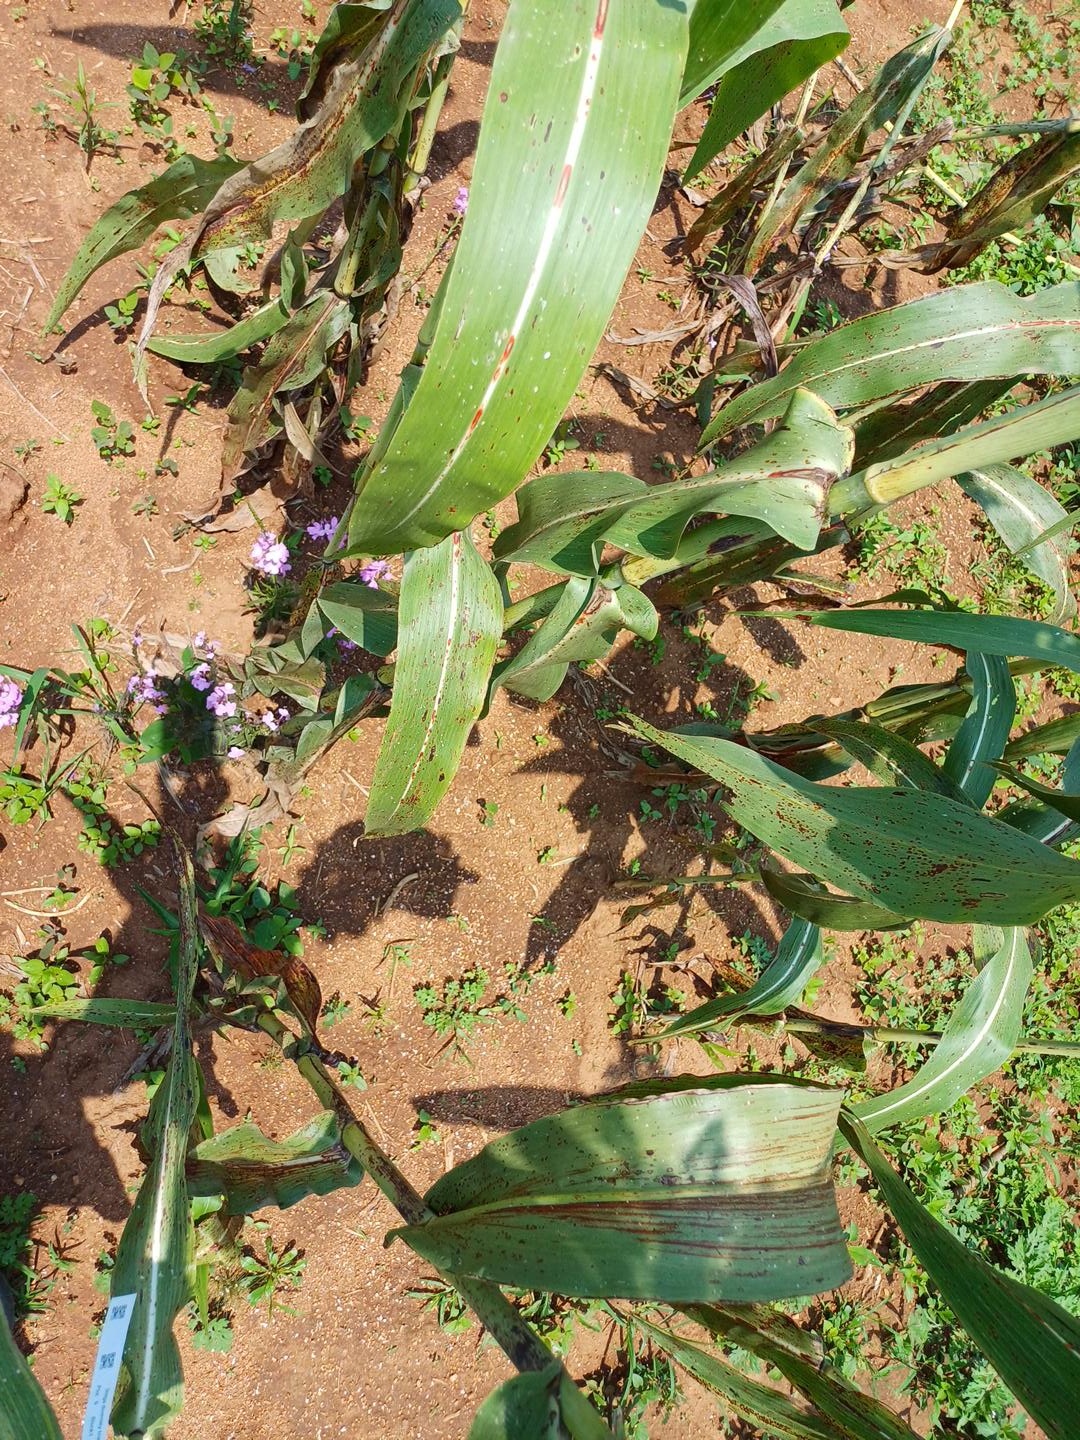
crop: sorghum
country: Kenya
